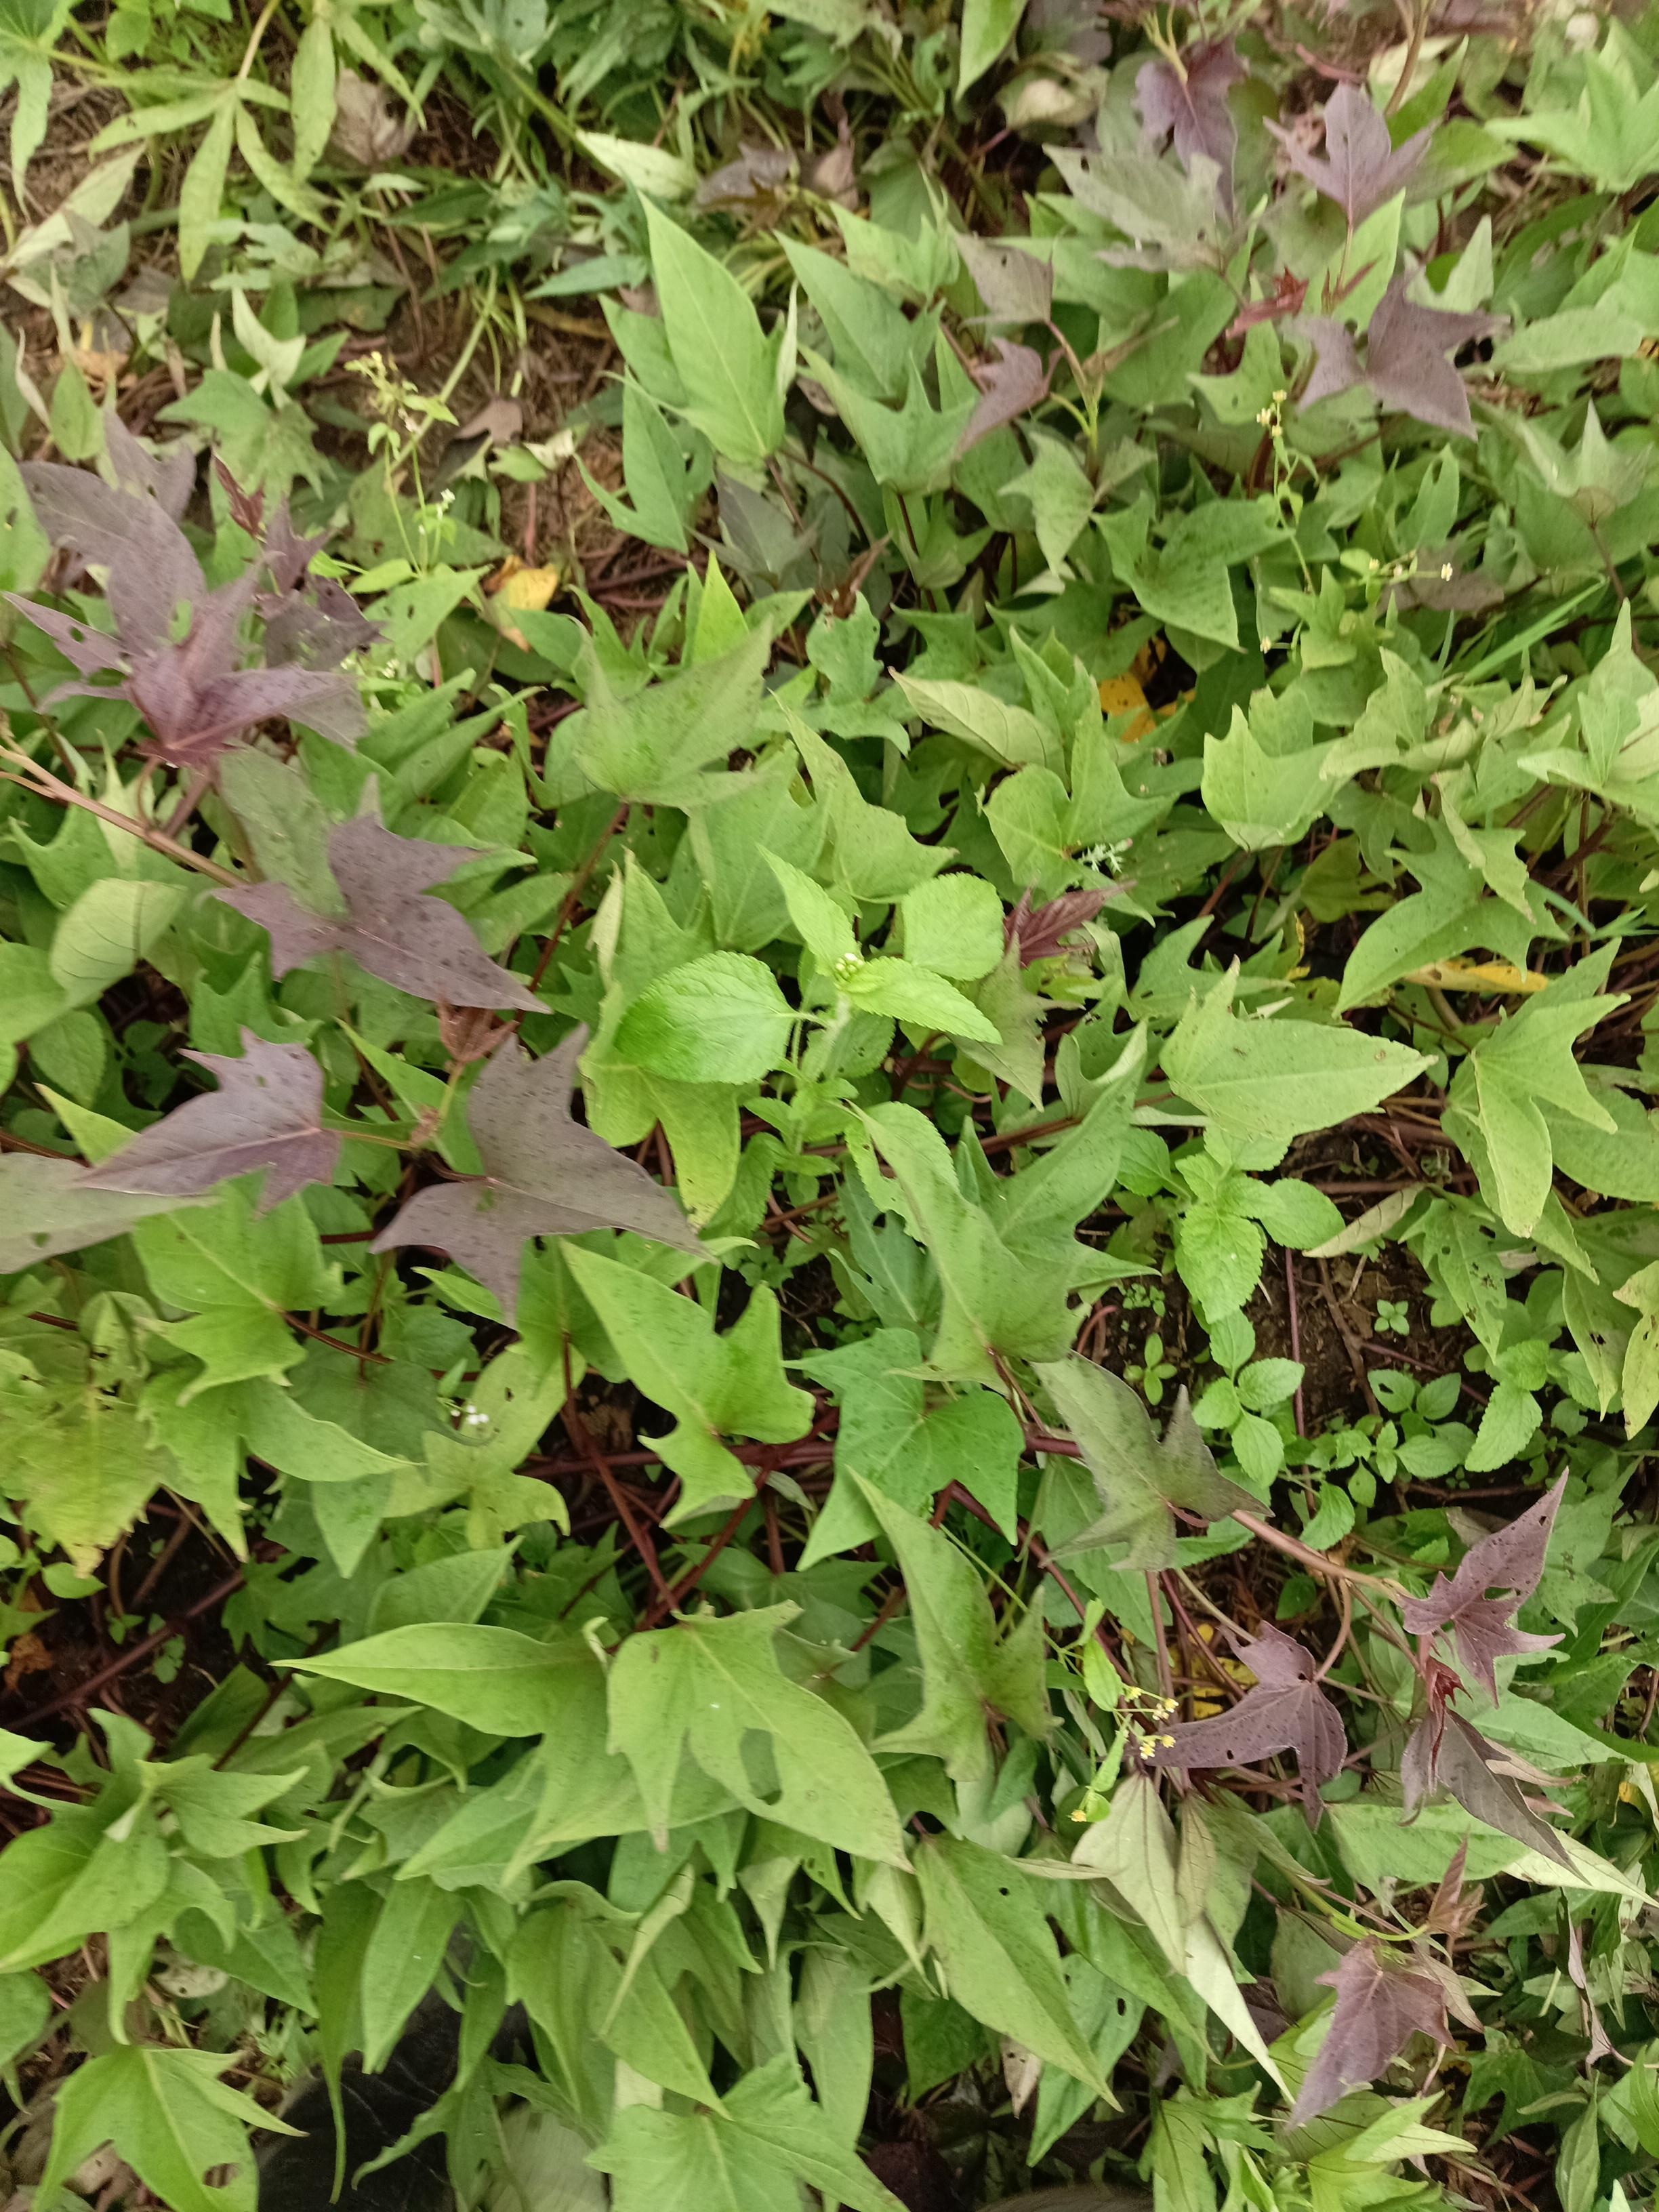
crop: pearl millet
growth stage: heading tuber
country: Tanzania
